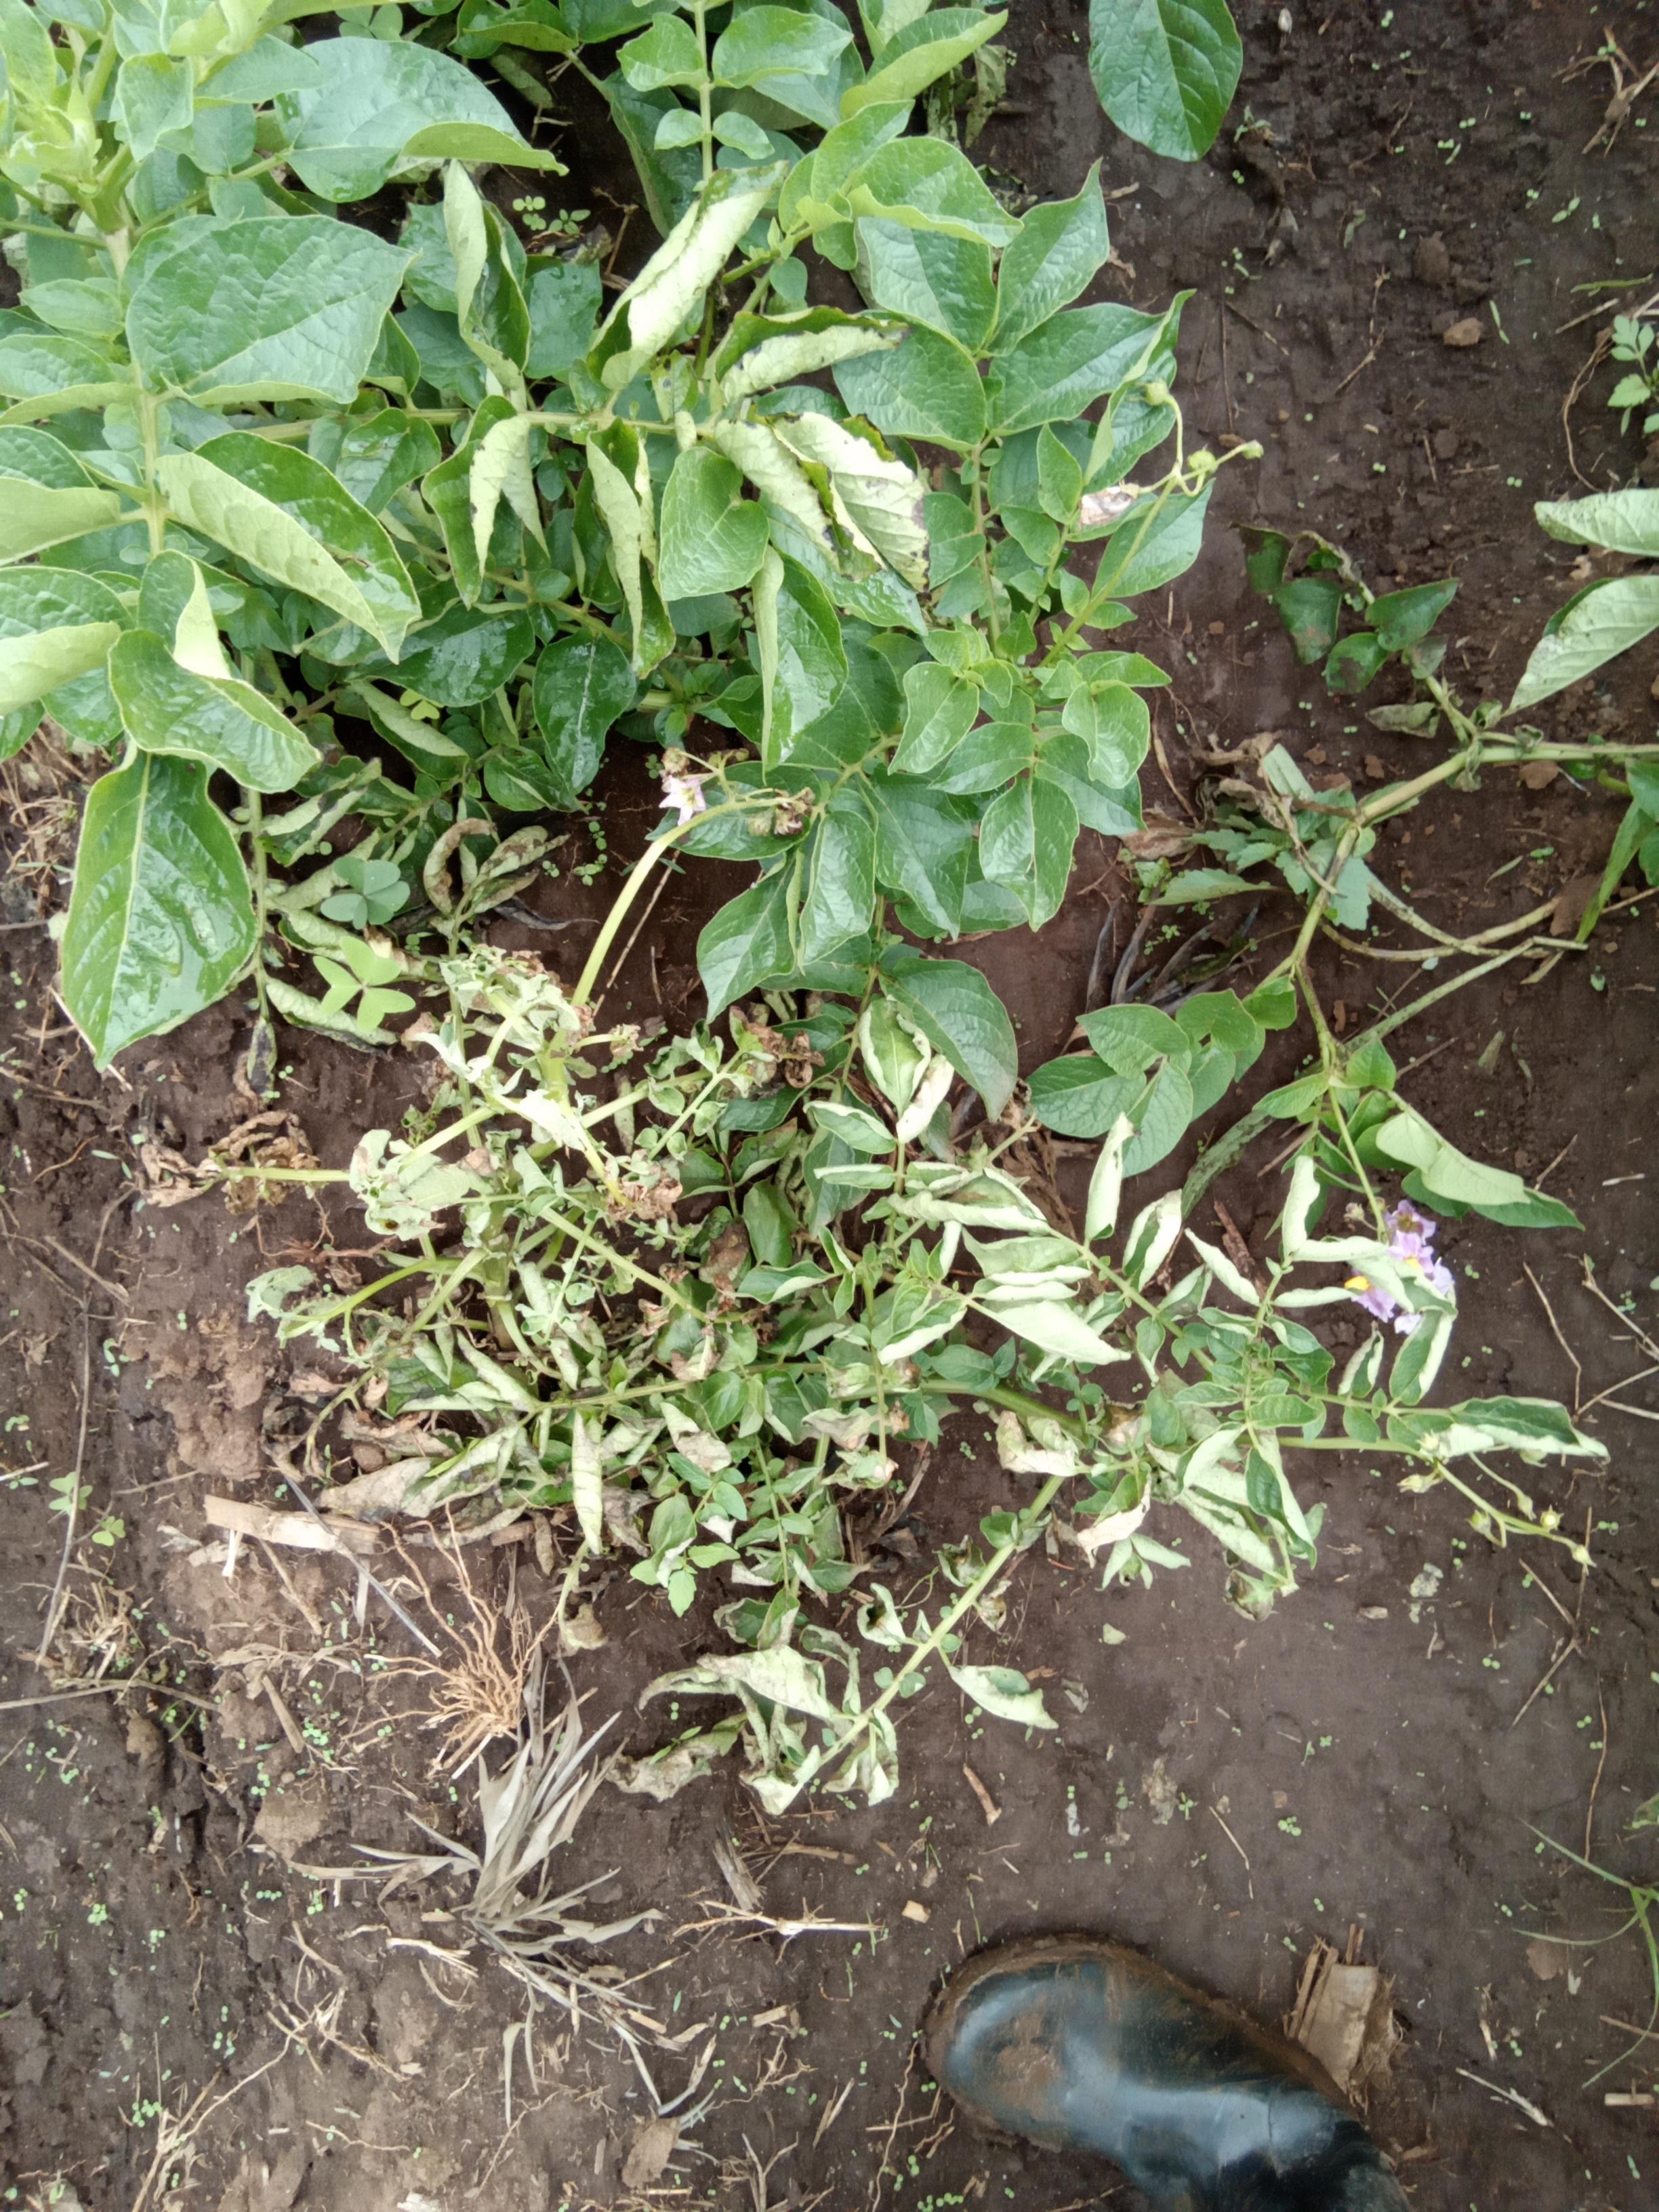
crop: potato
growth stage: flowering
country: Kenya
